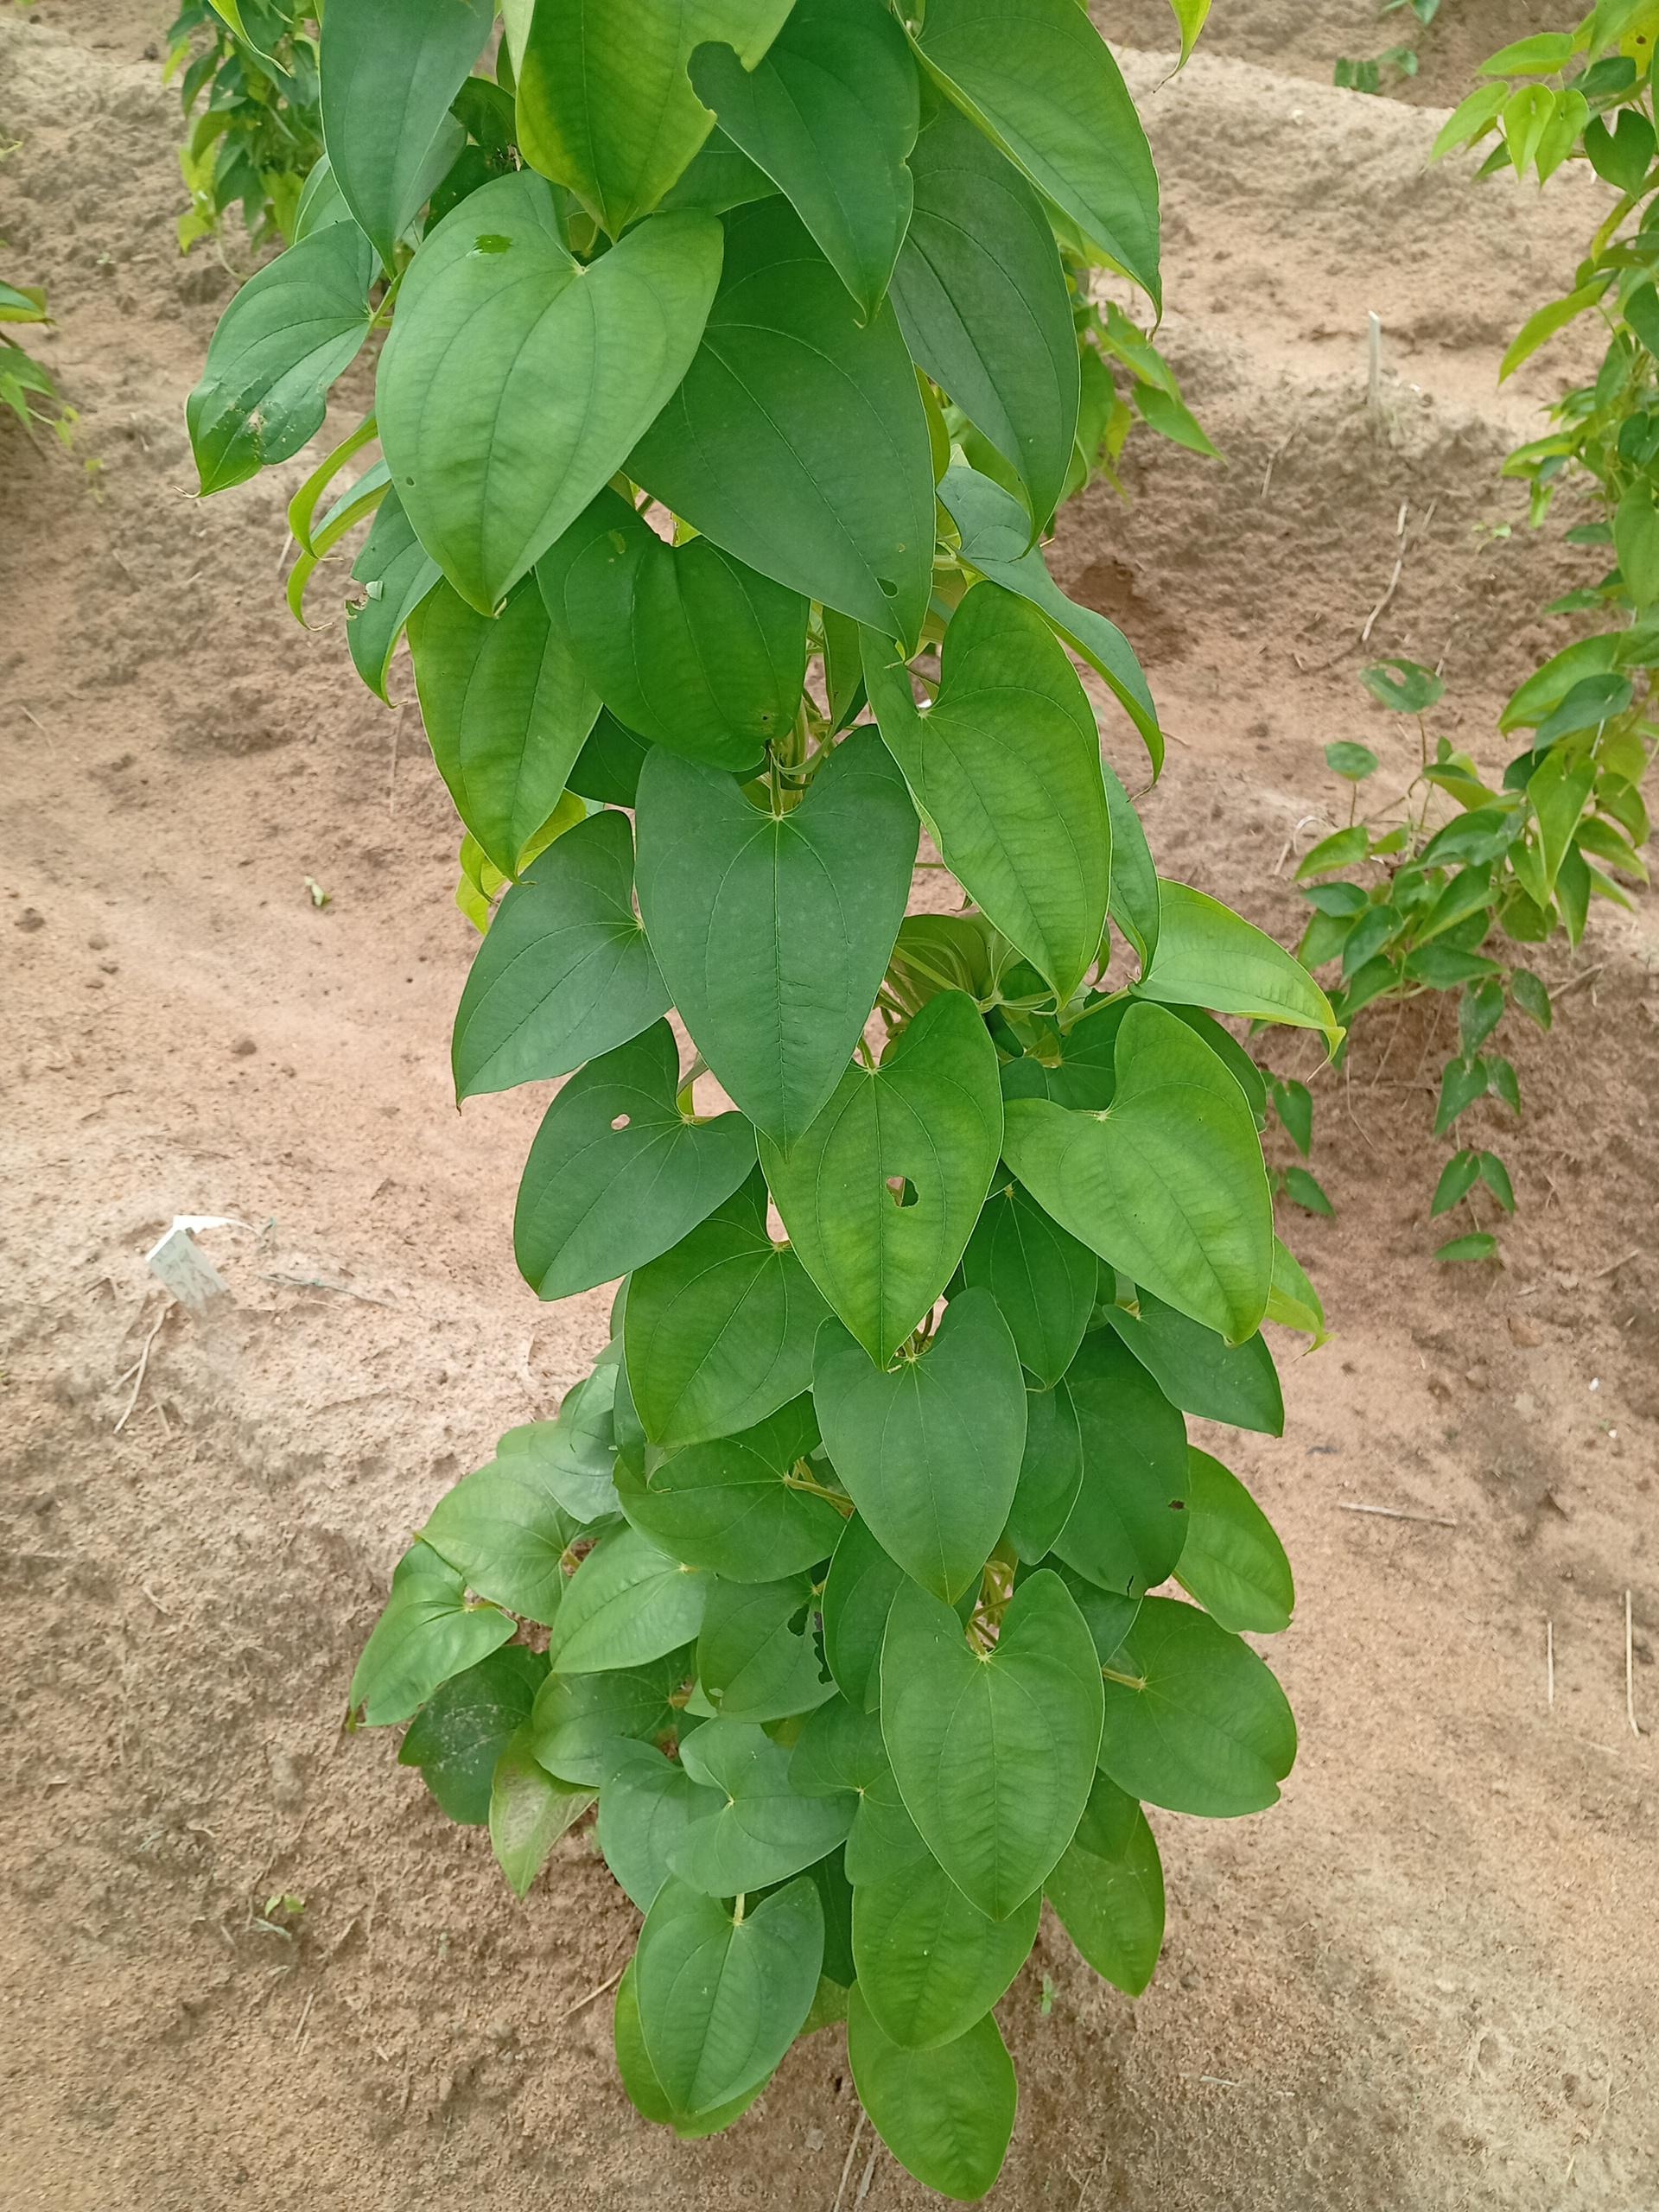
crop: yam
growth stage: vegetative
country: Nigeria
